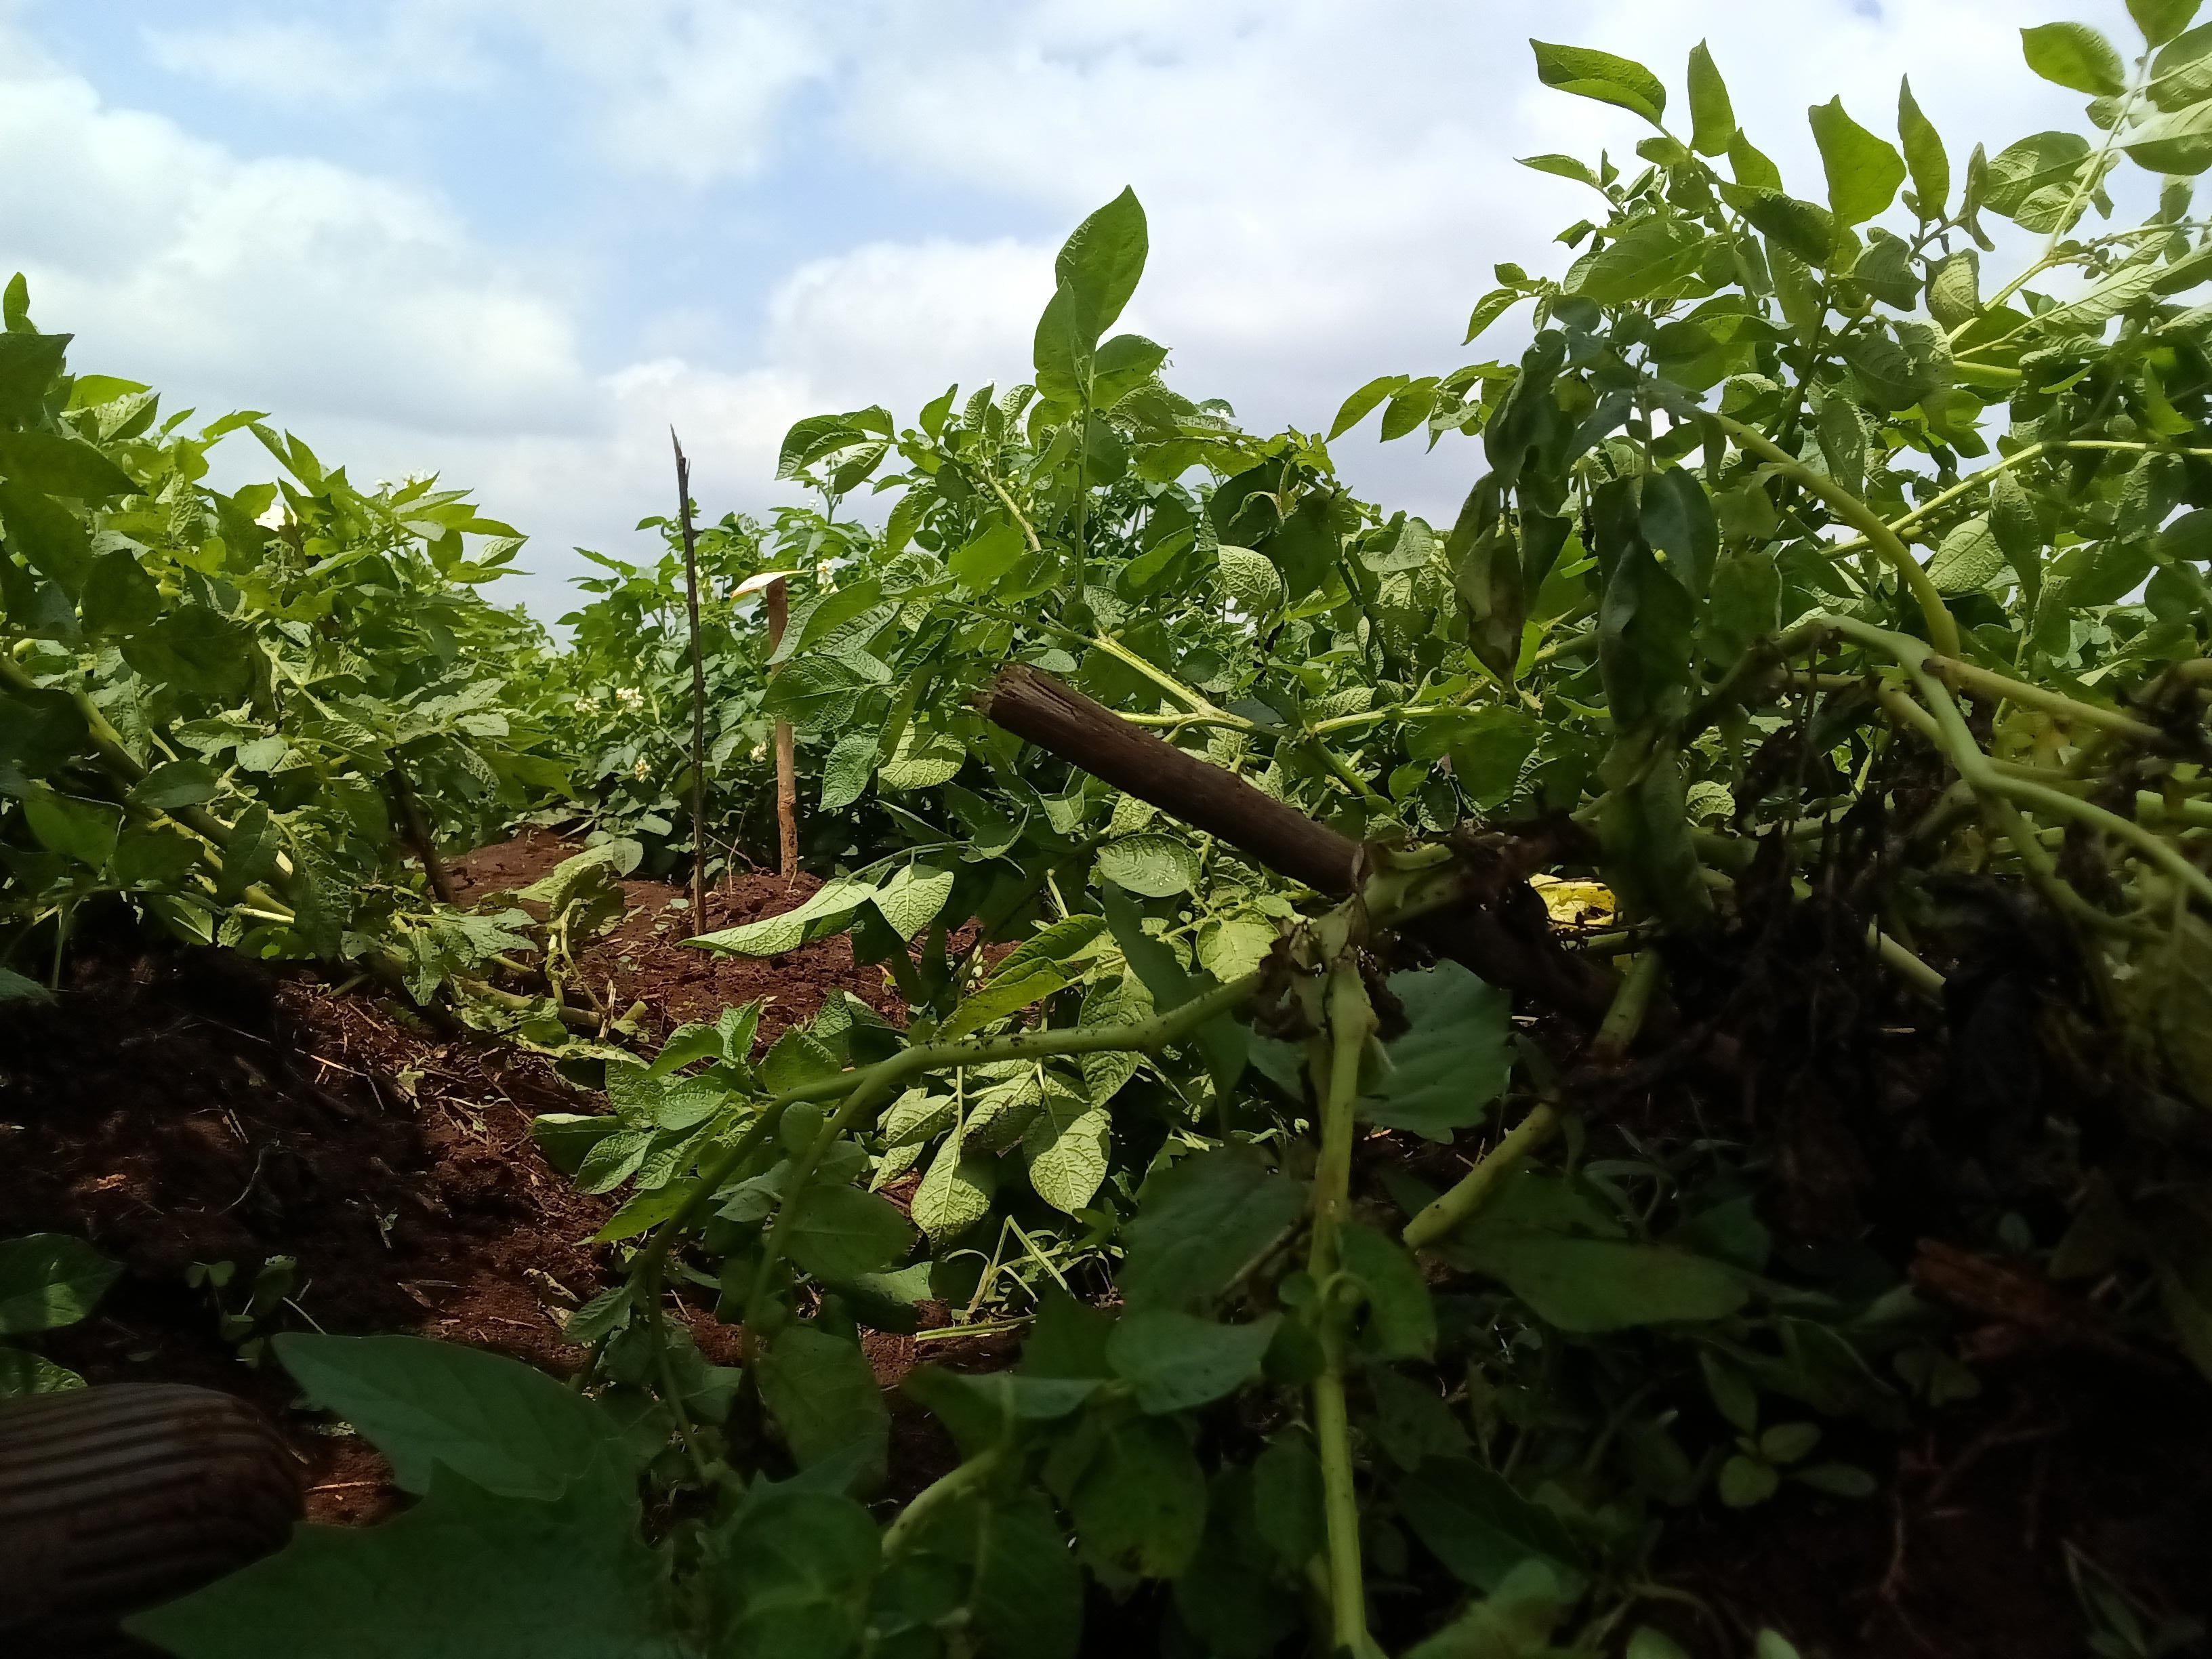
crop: potato
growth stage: flowering
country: Kenya
